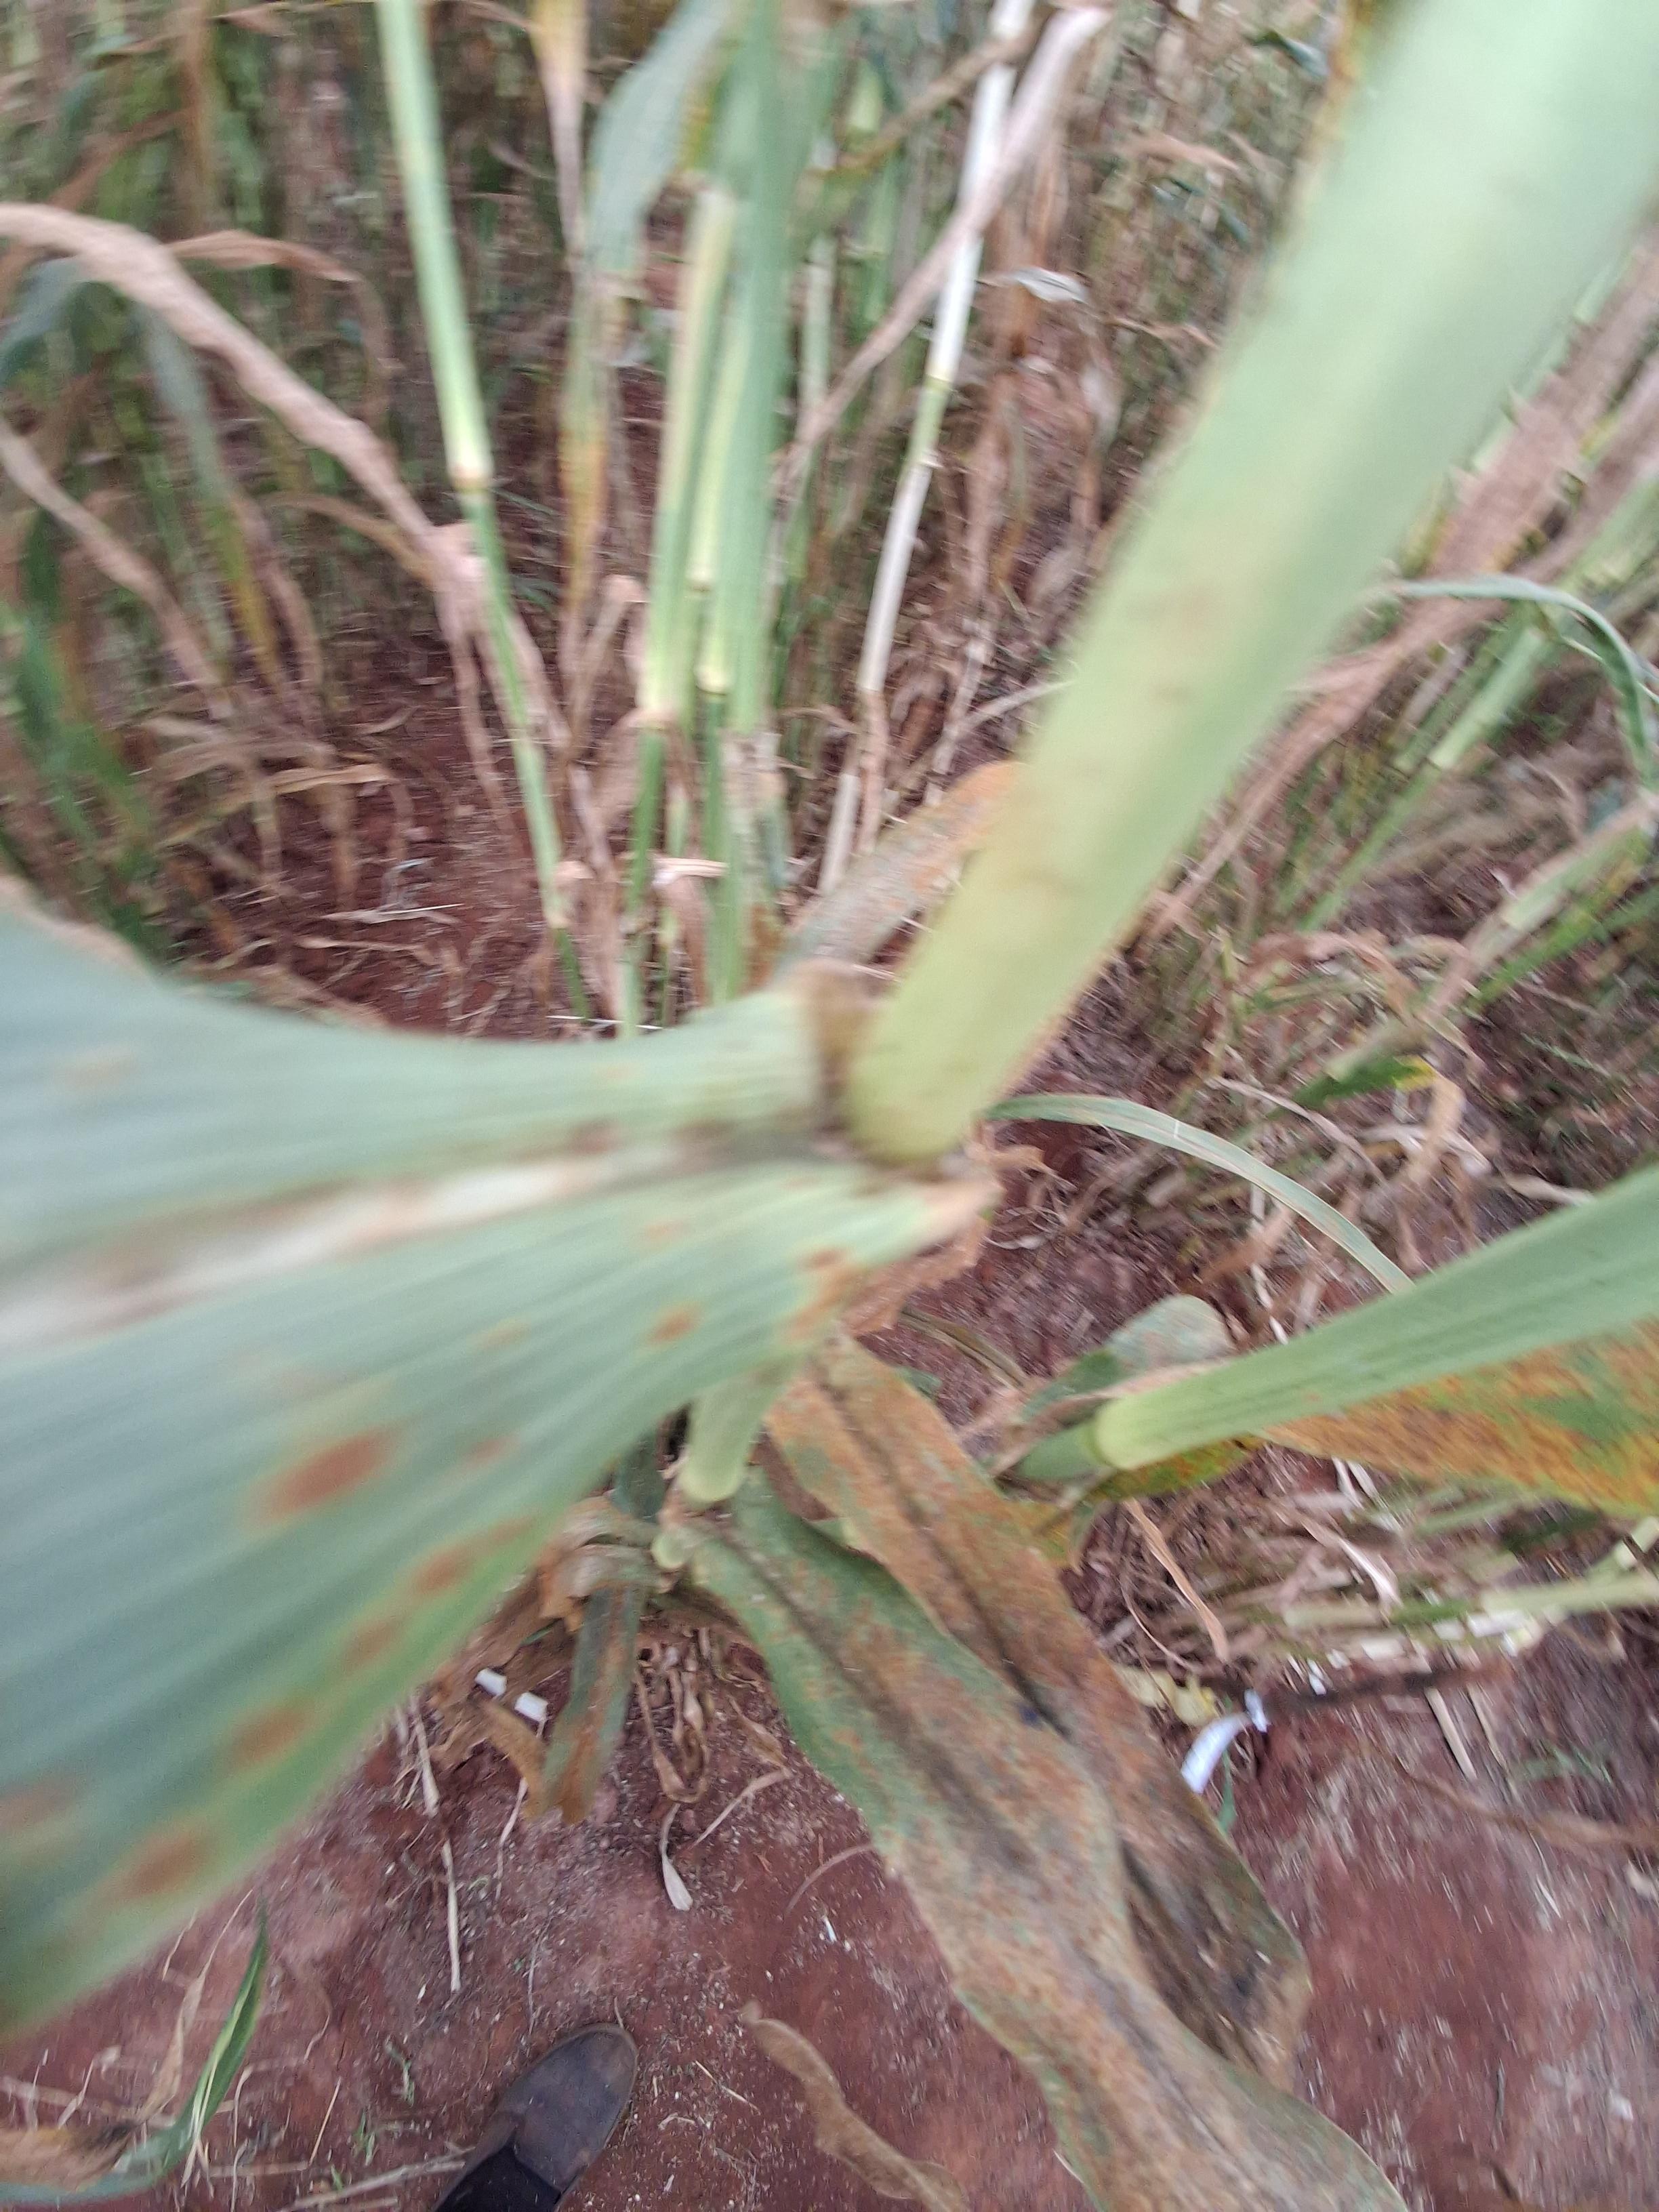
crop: pearl millet
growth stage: filling grain
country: Kenya
